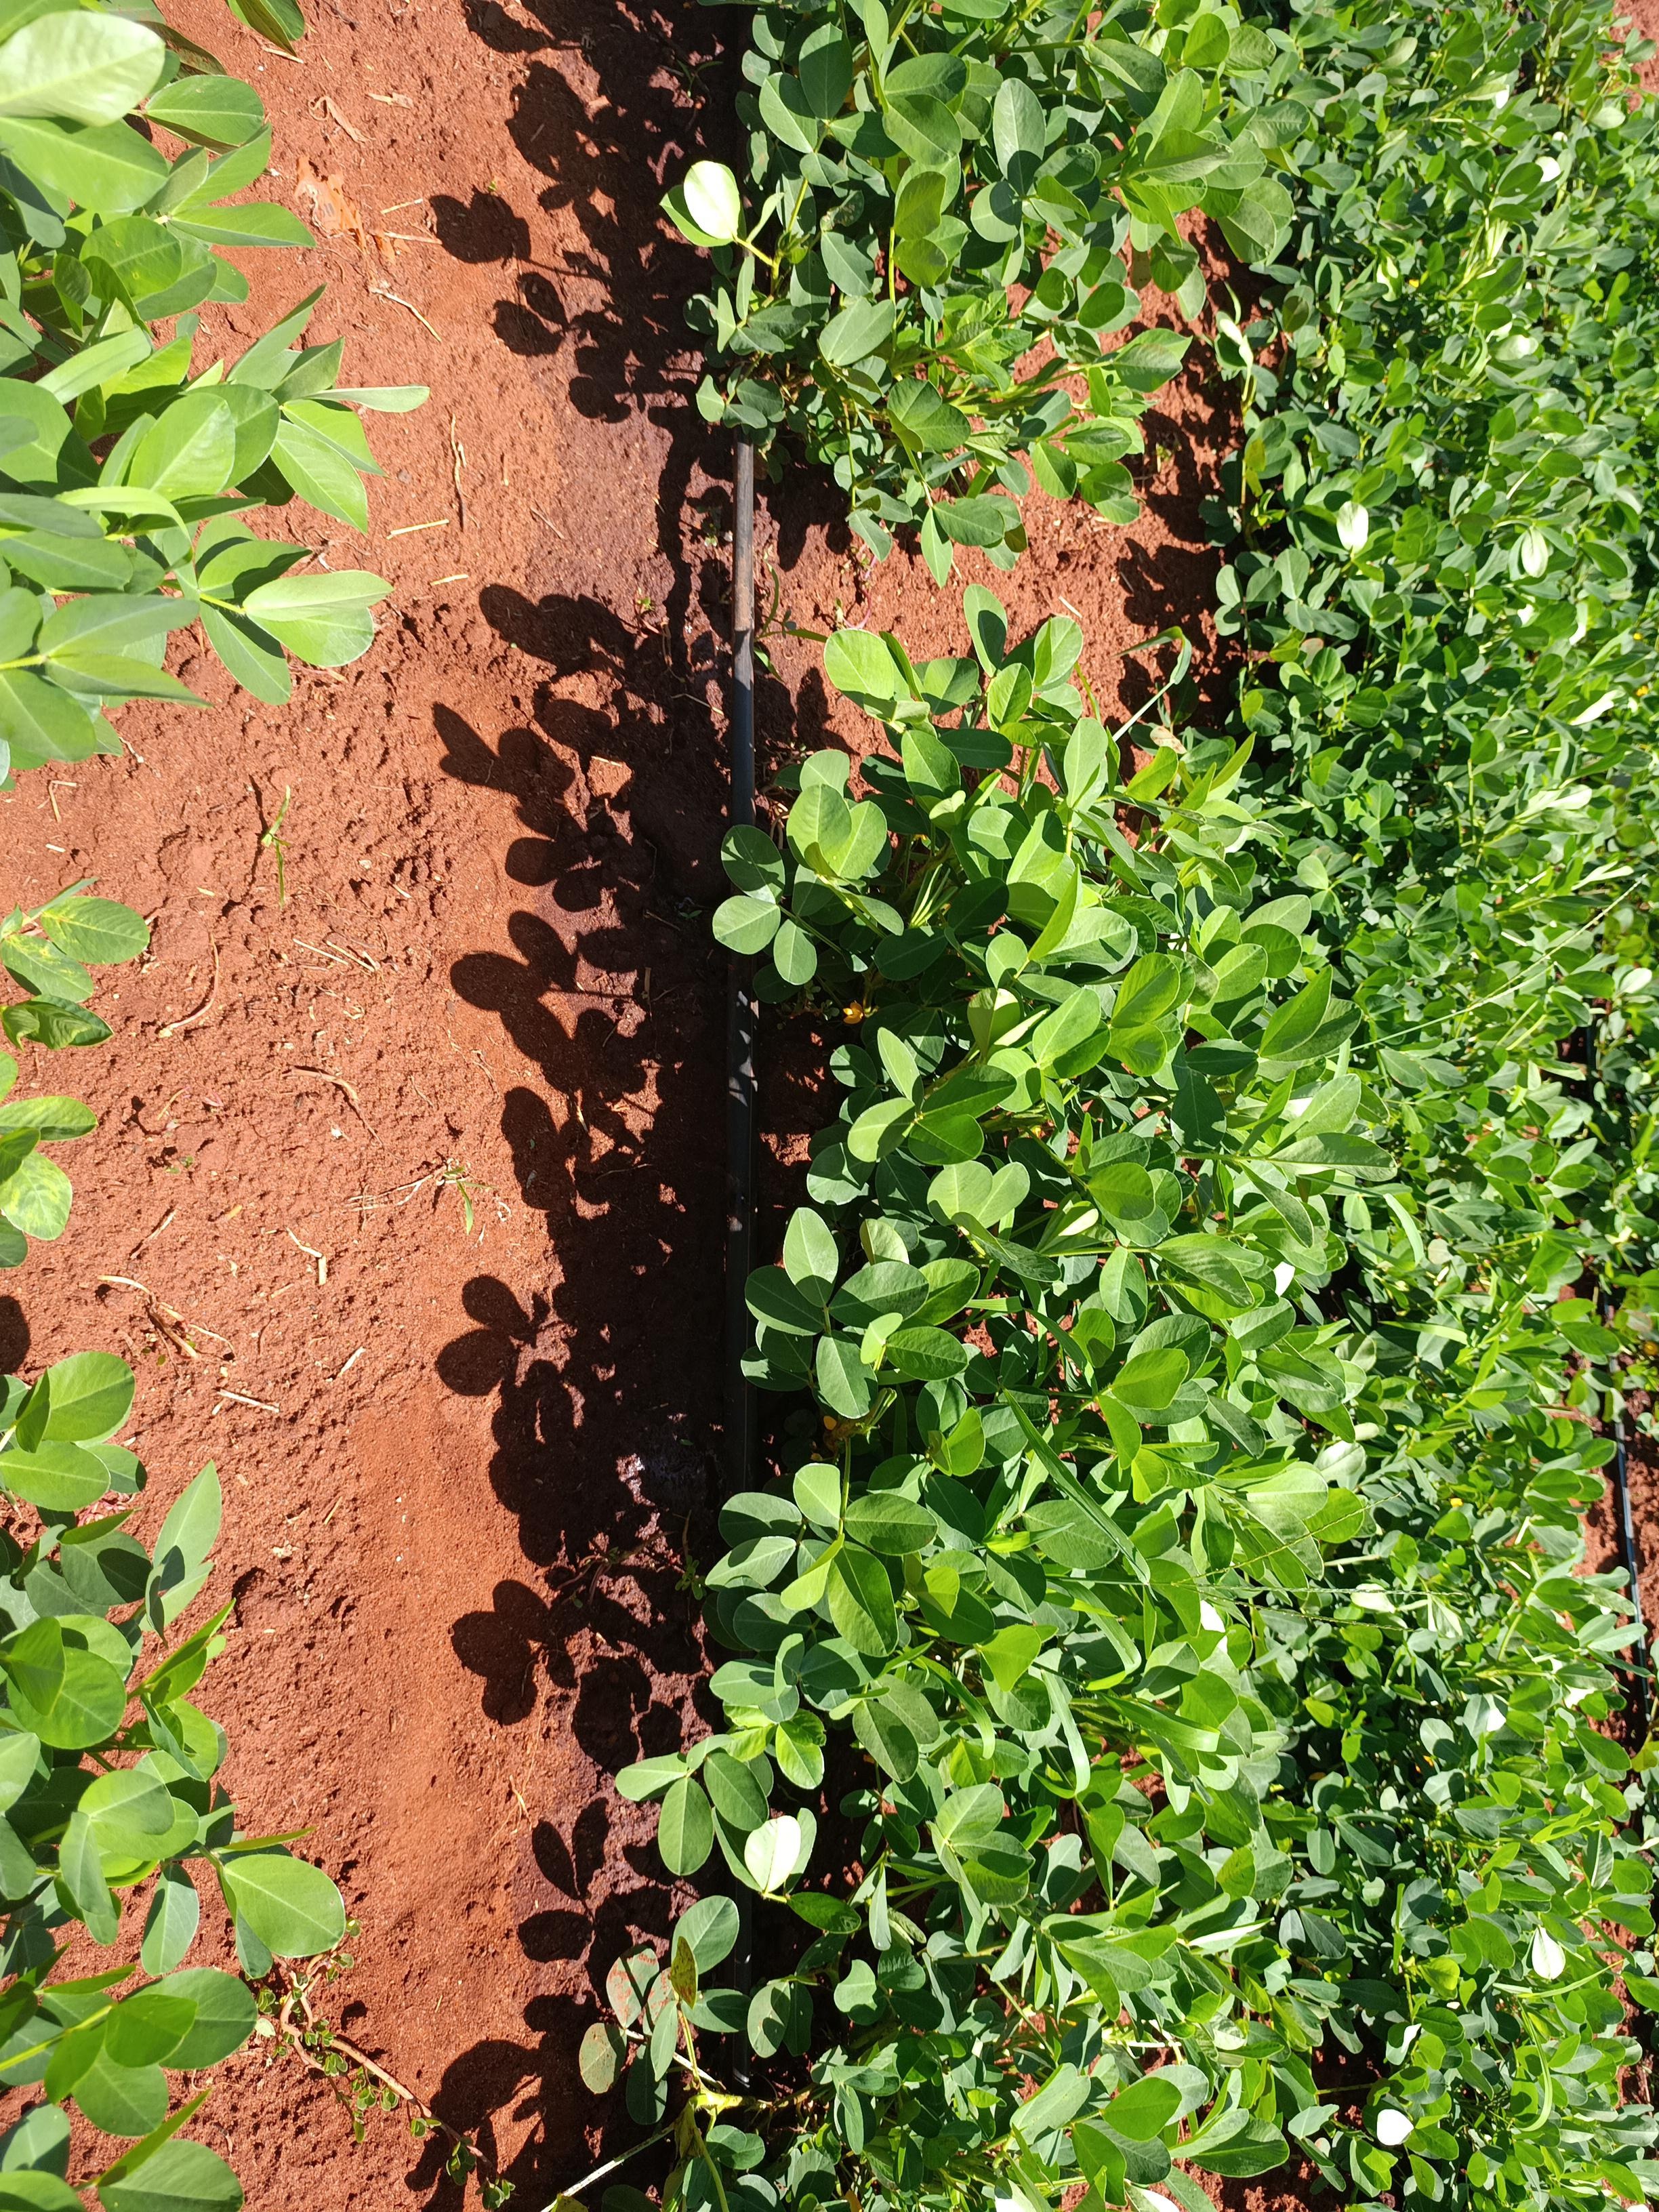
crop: groundnut
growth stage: flowering
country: Kenya
